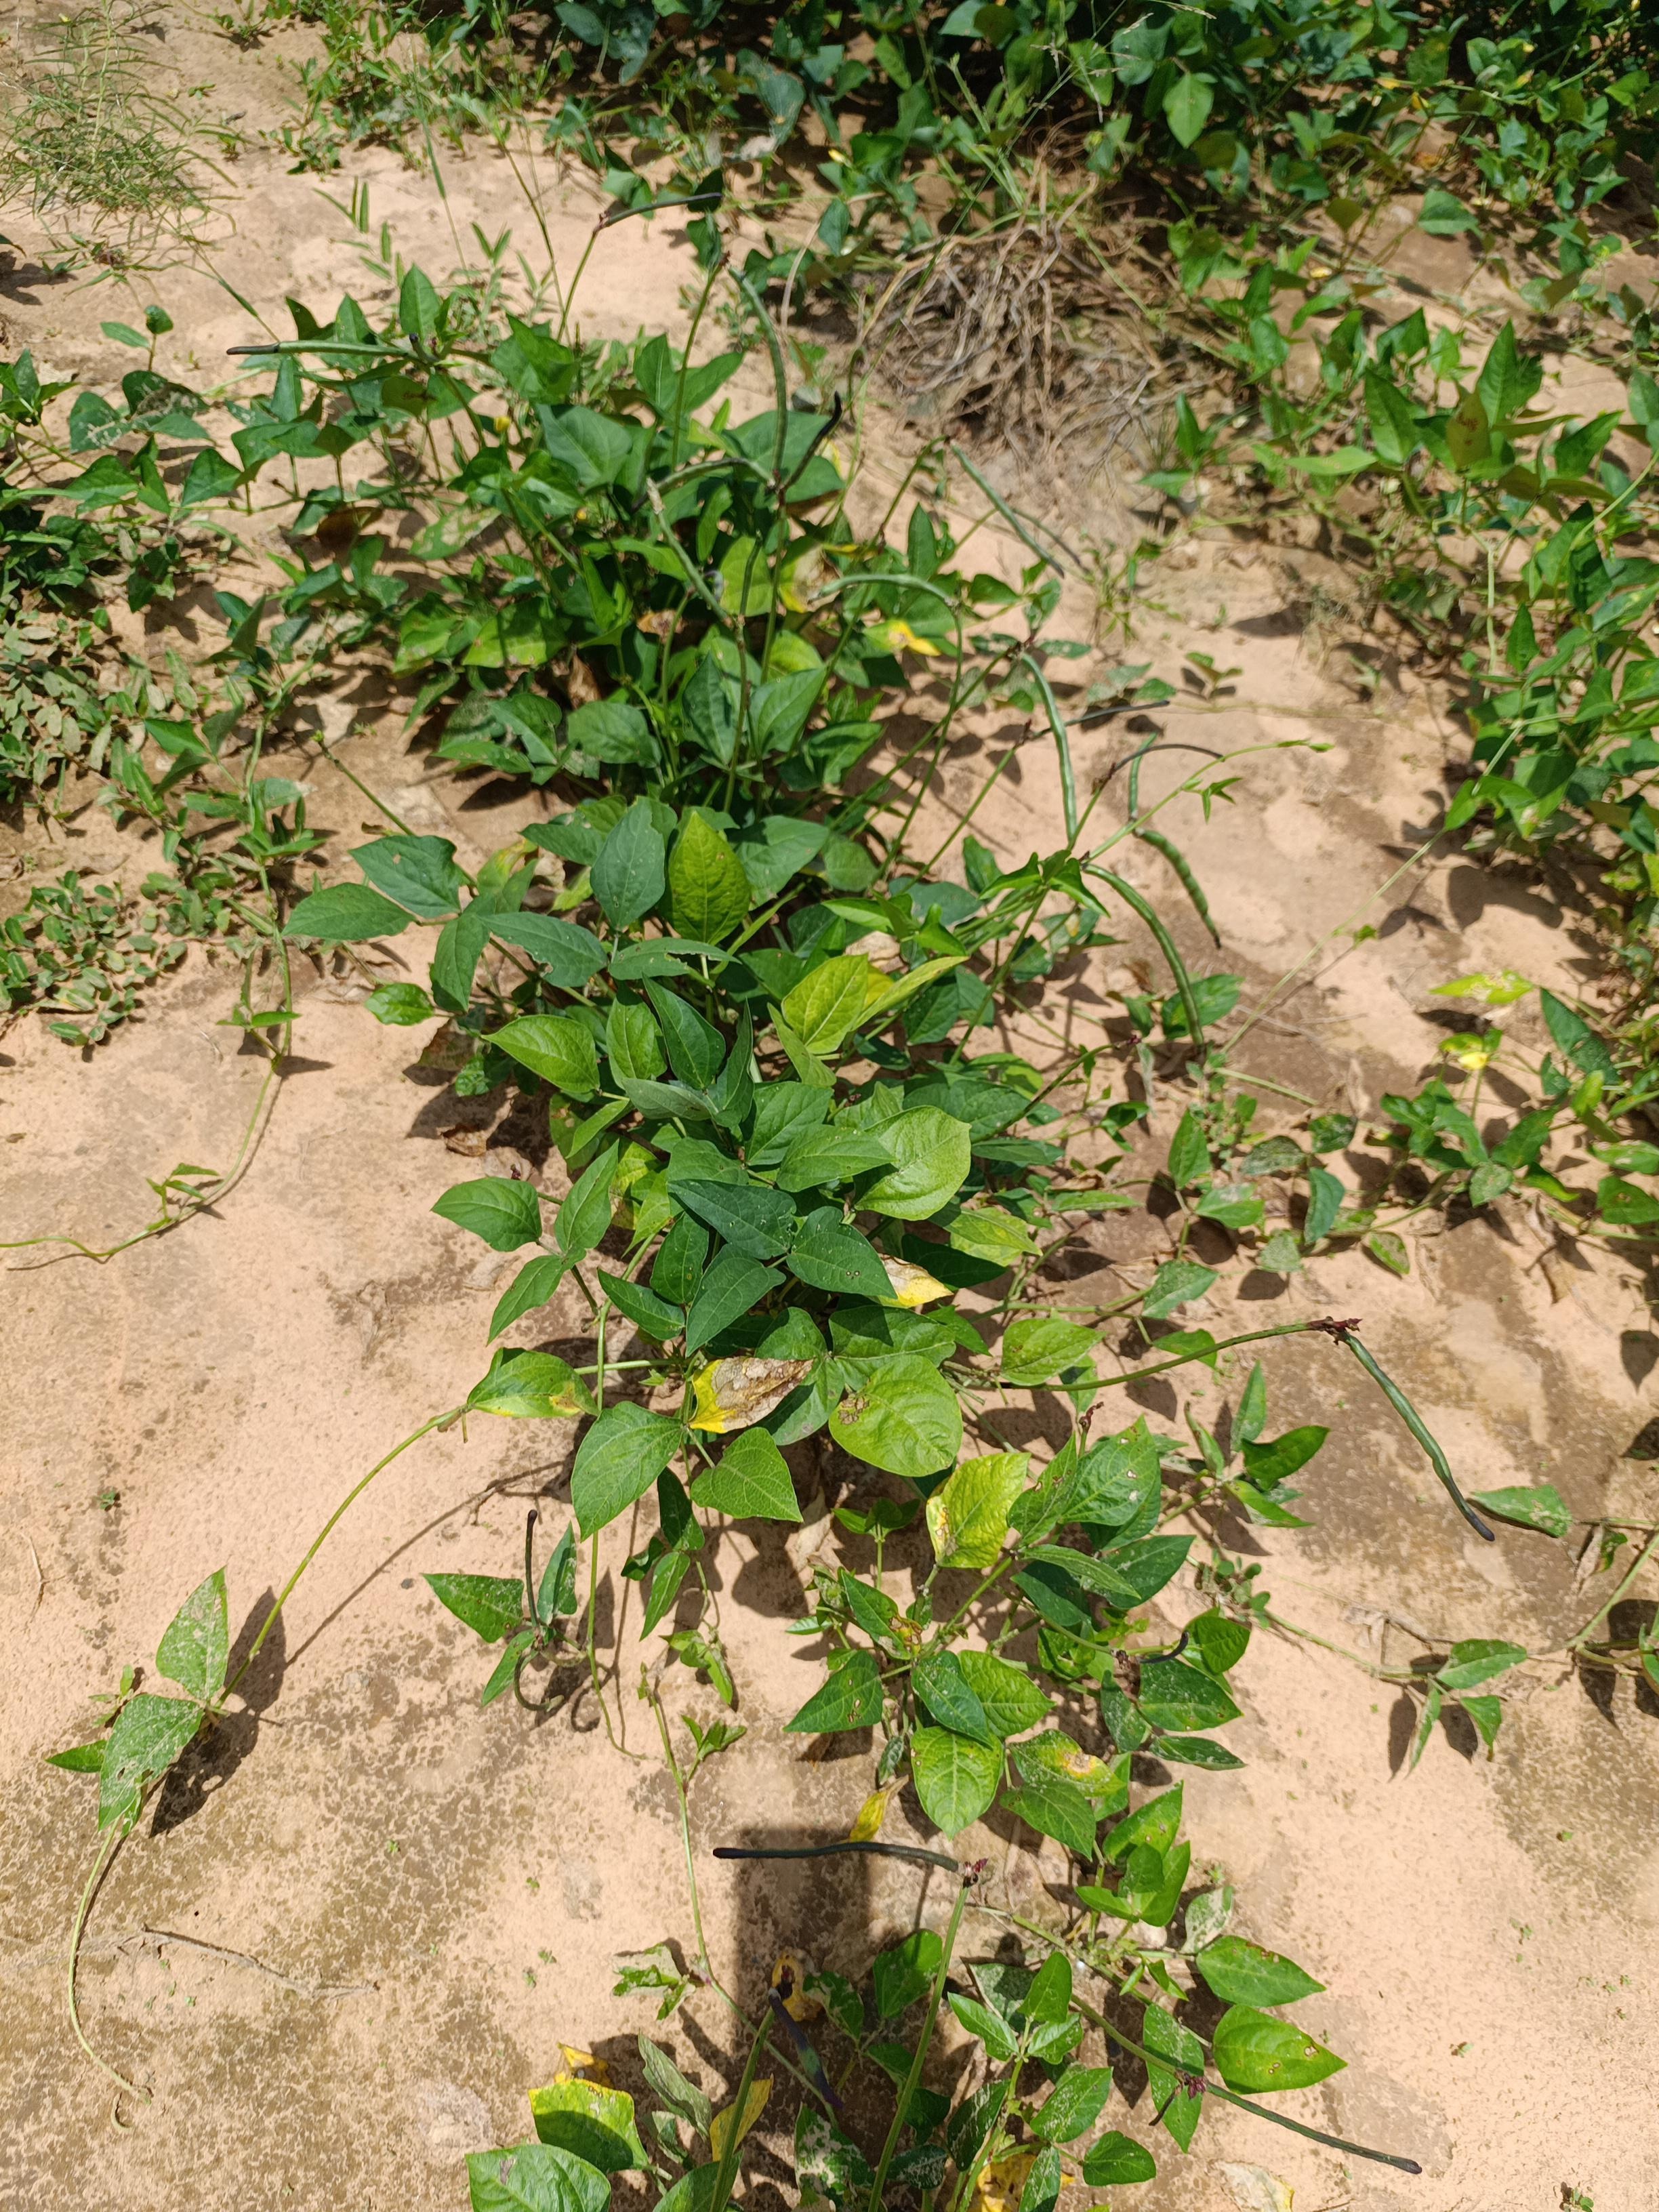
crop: cowpea
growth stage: development pod
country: Nigeria
